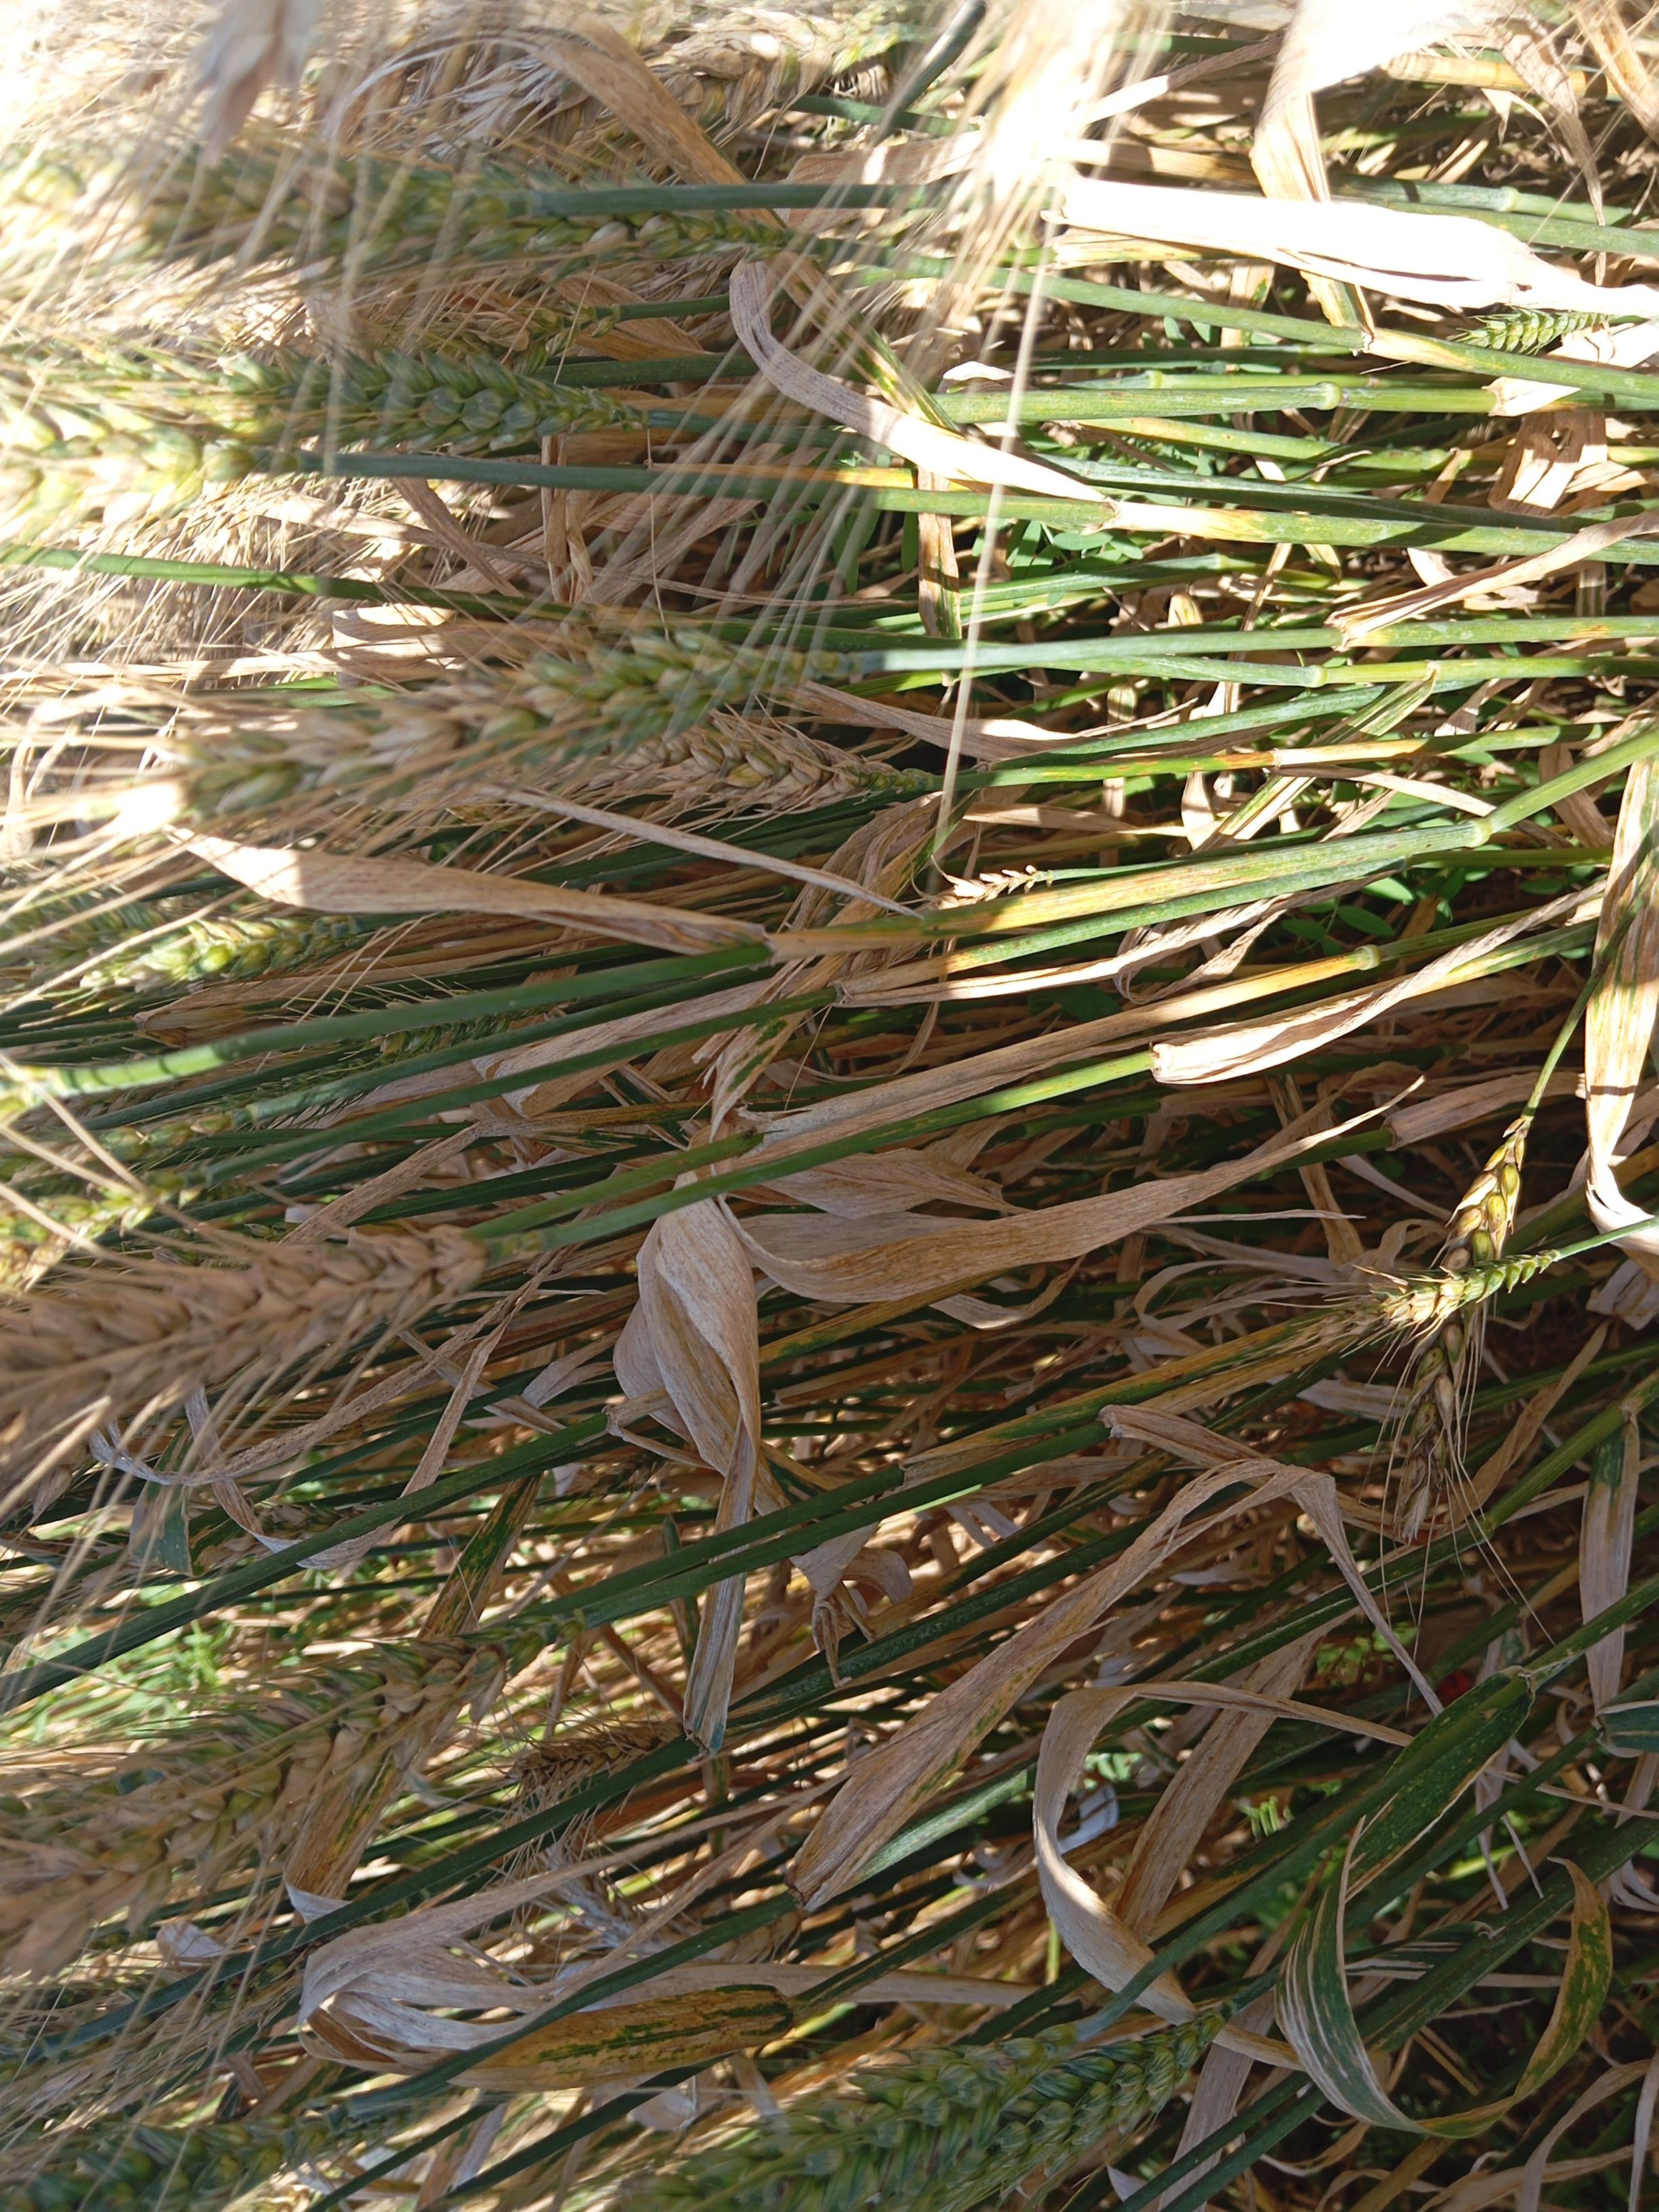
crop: wheat
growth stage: maturity
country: Kenya
